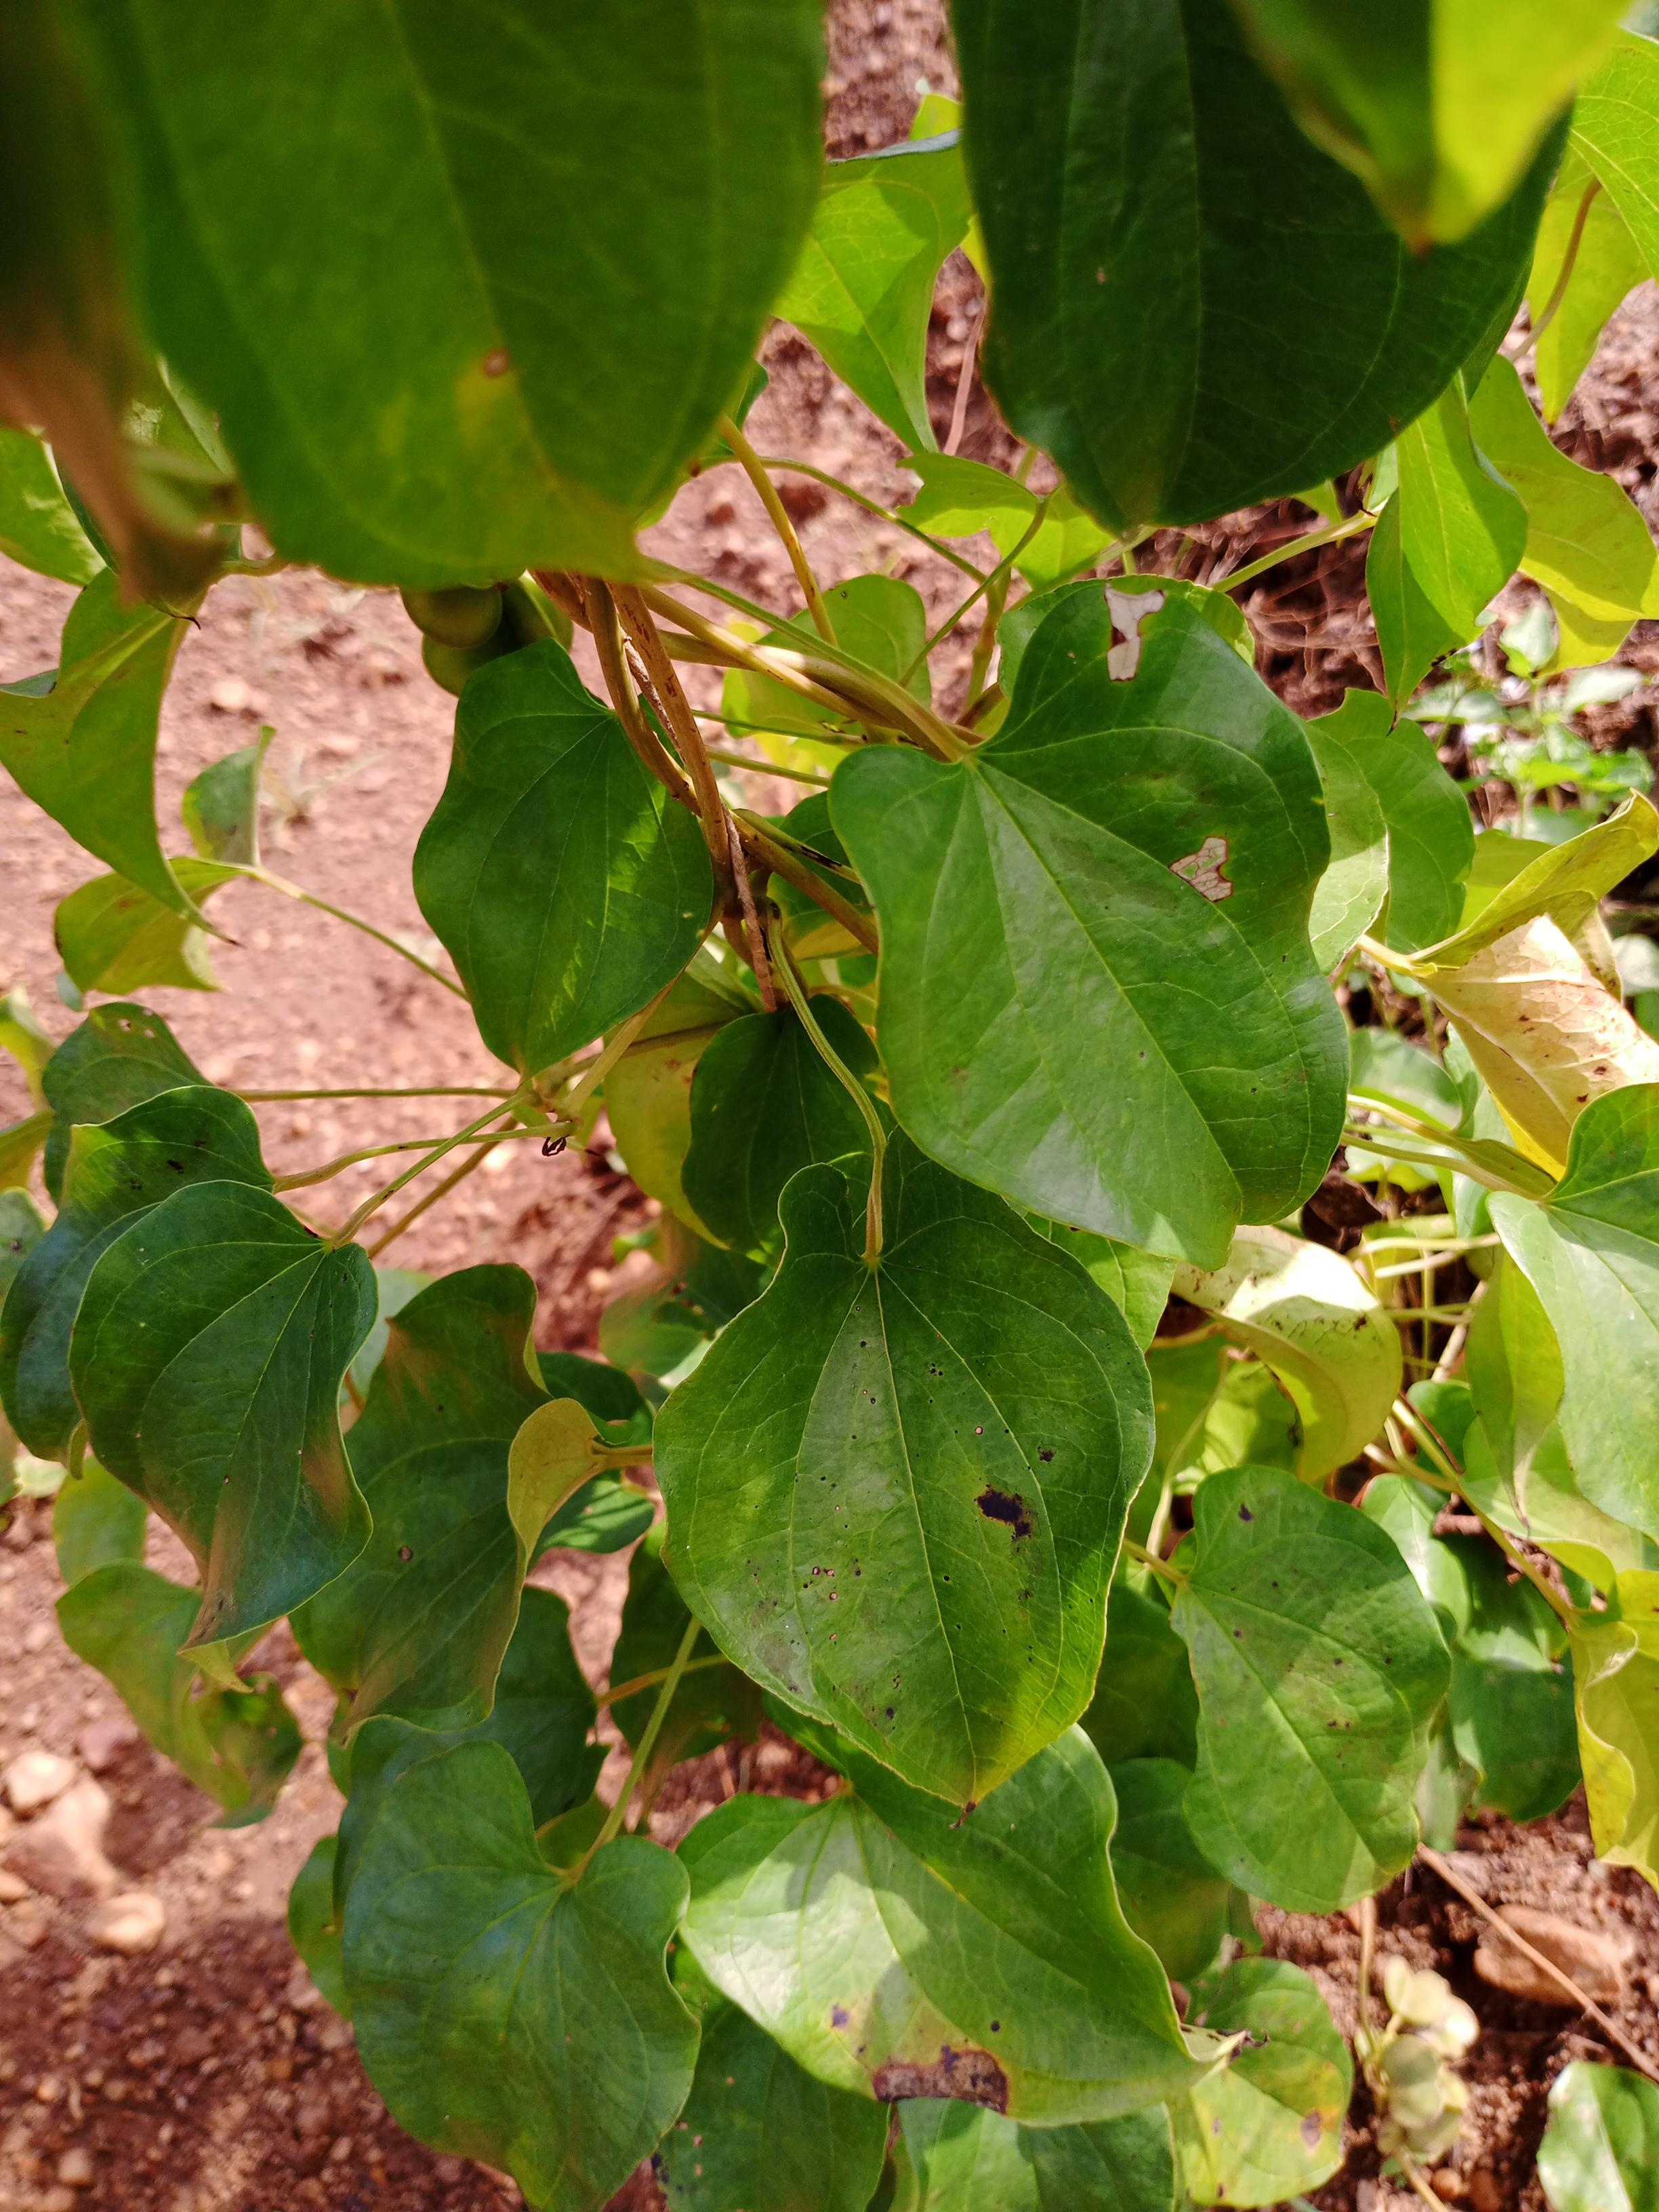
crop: yam
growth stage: vegetative
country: Nigeria
